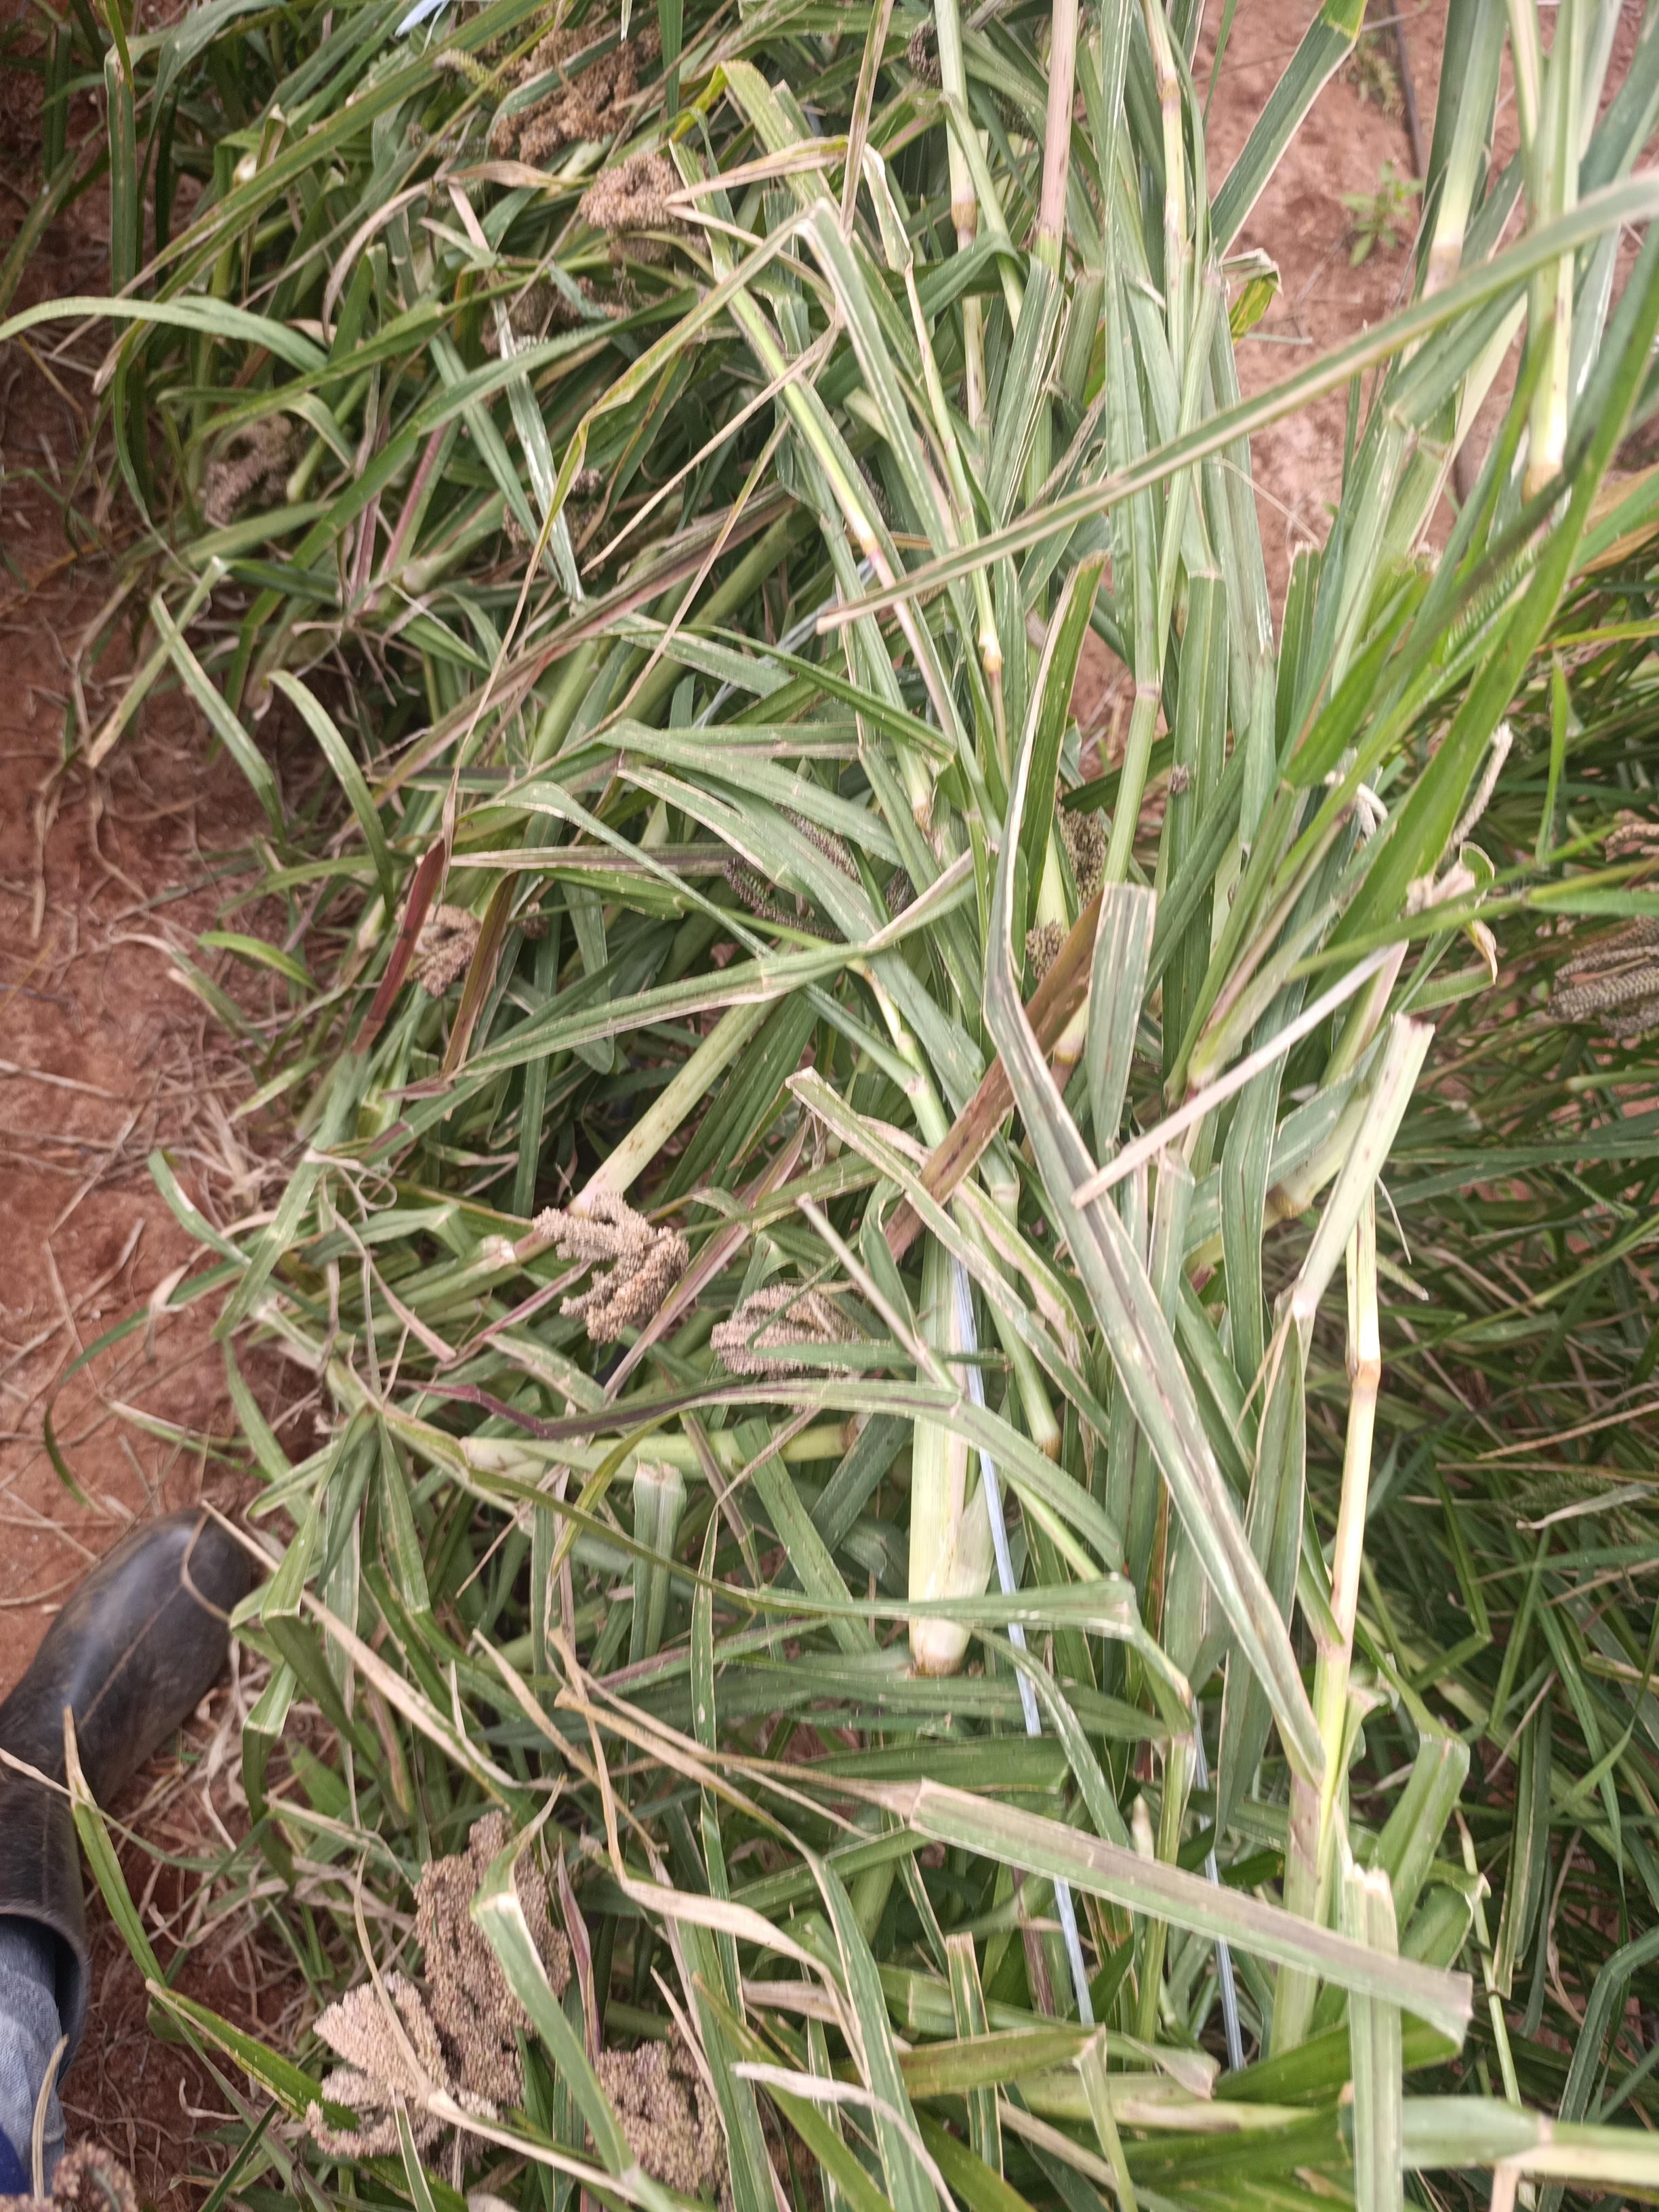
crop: finger millet
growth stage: filling grain
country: Kenya
